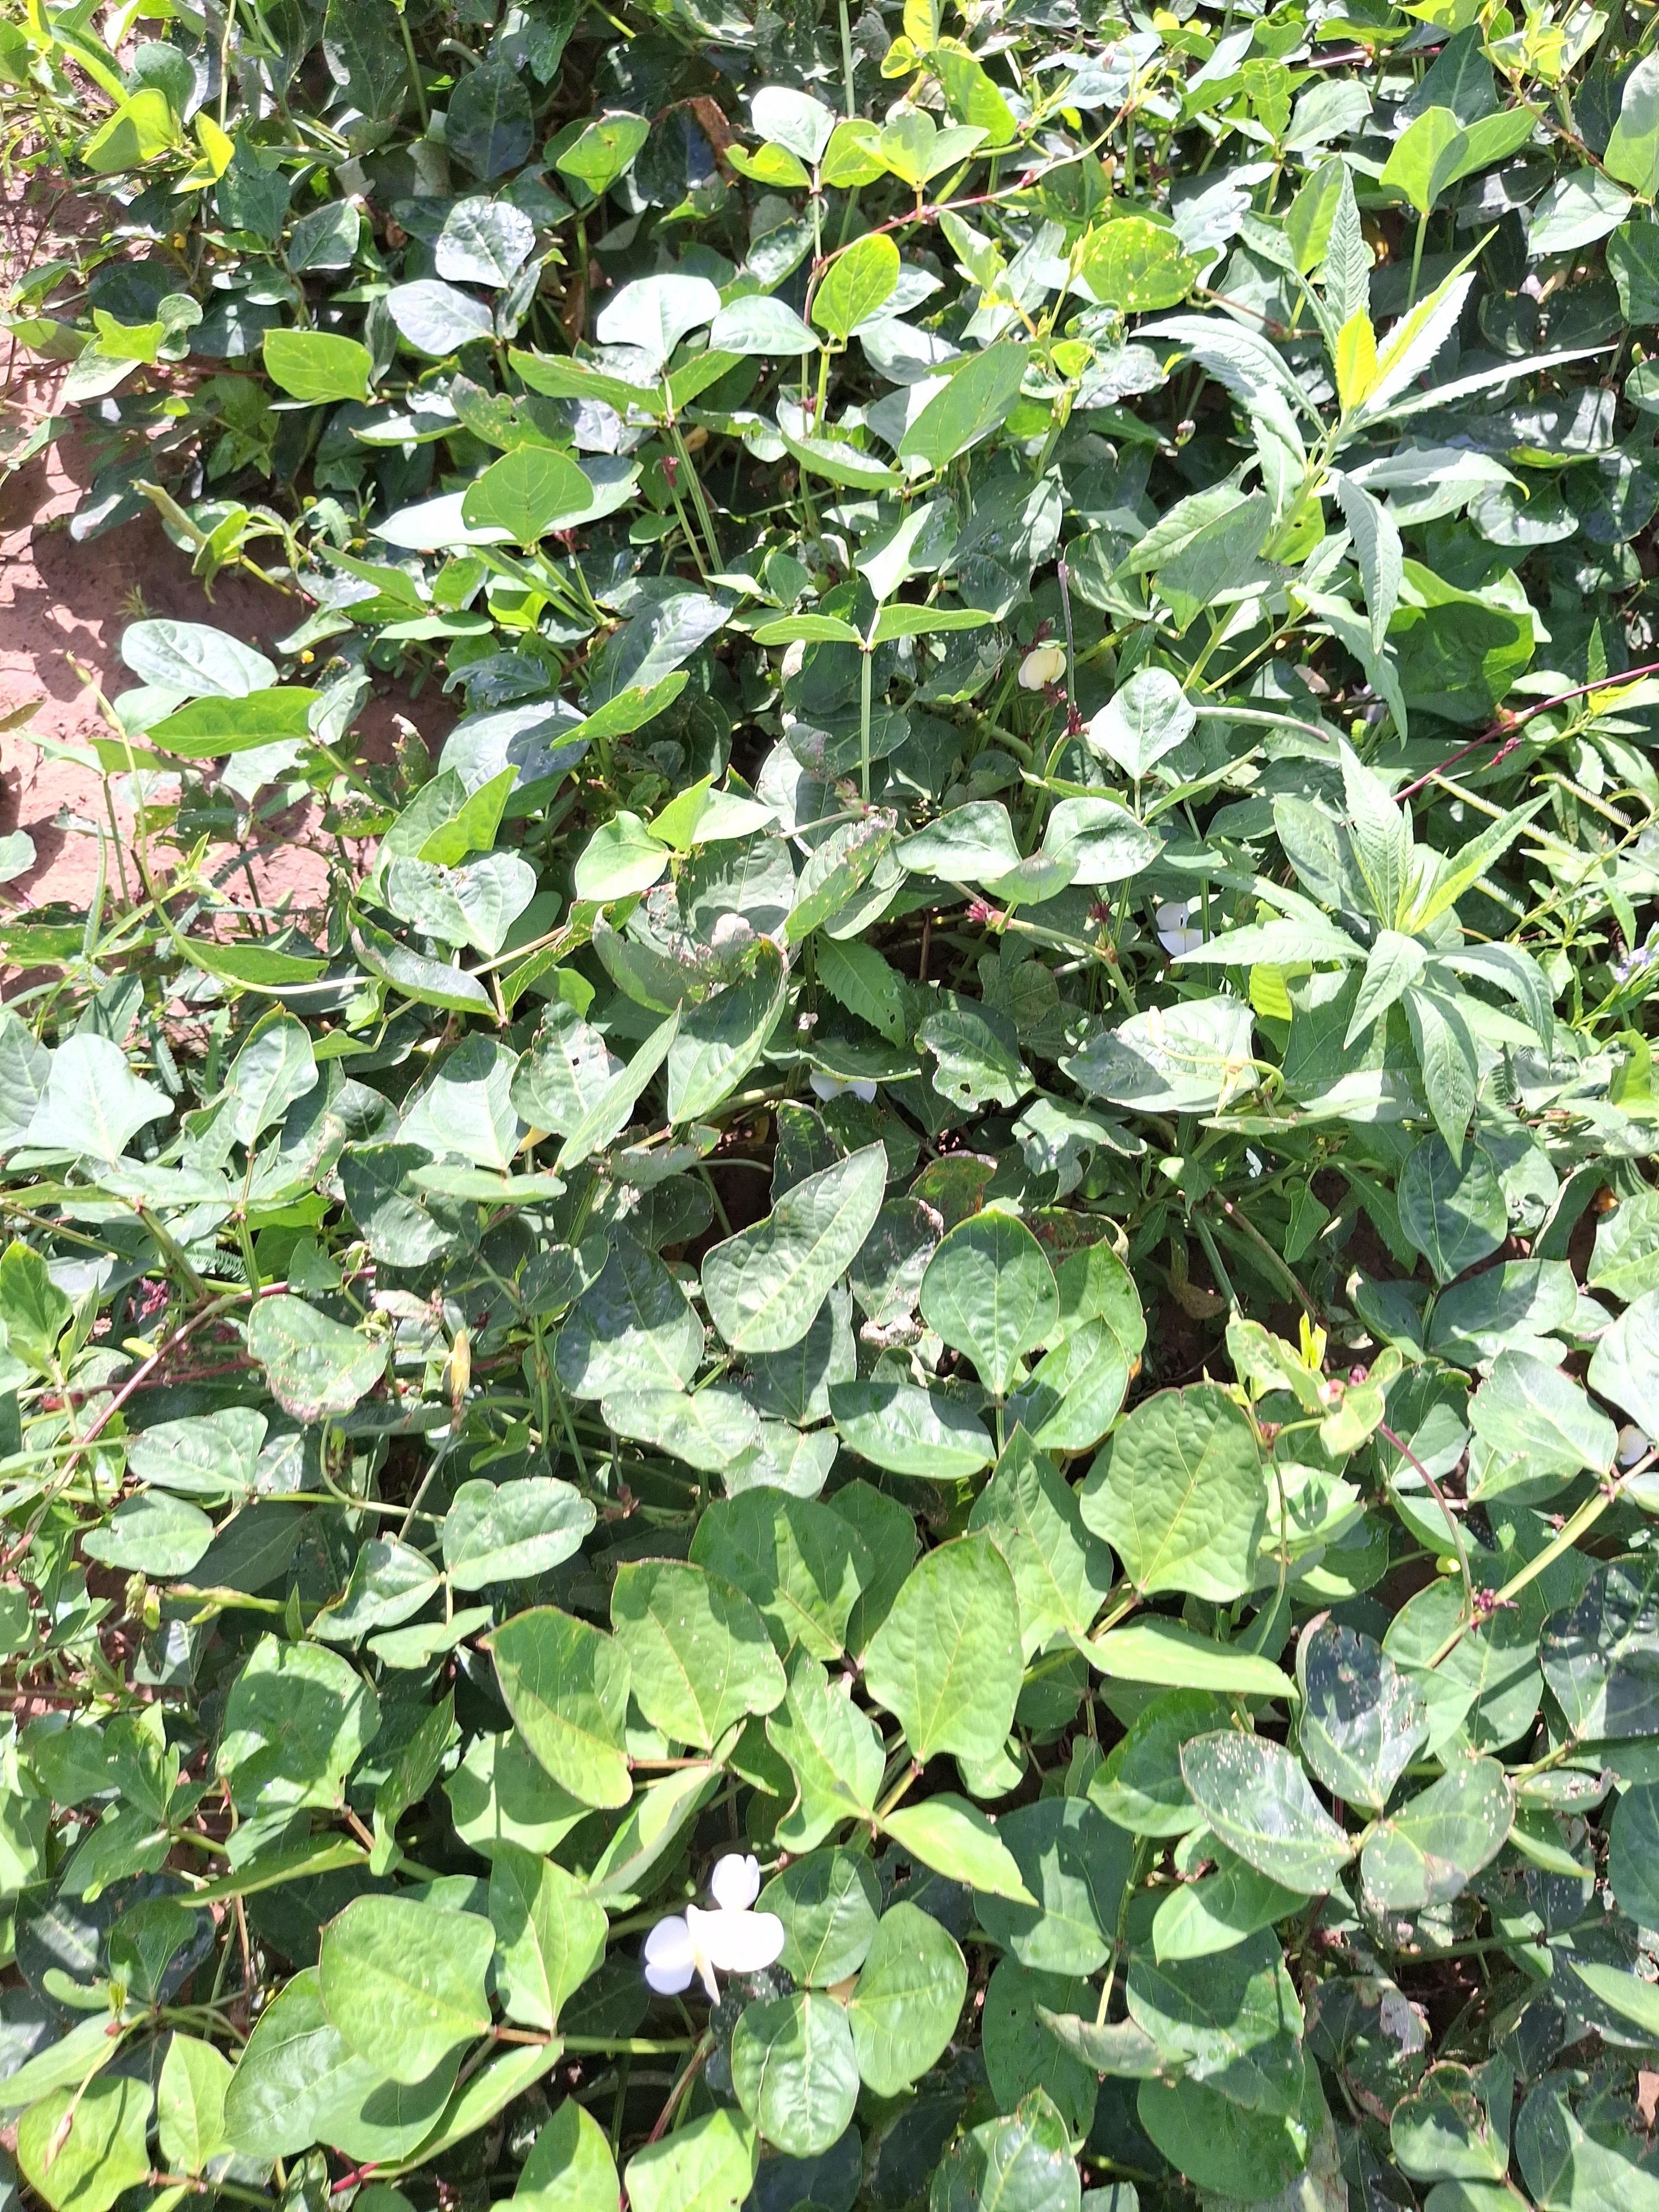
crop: cowpea
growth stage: development pod
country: Nigeria
